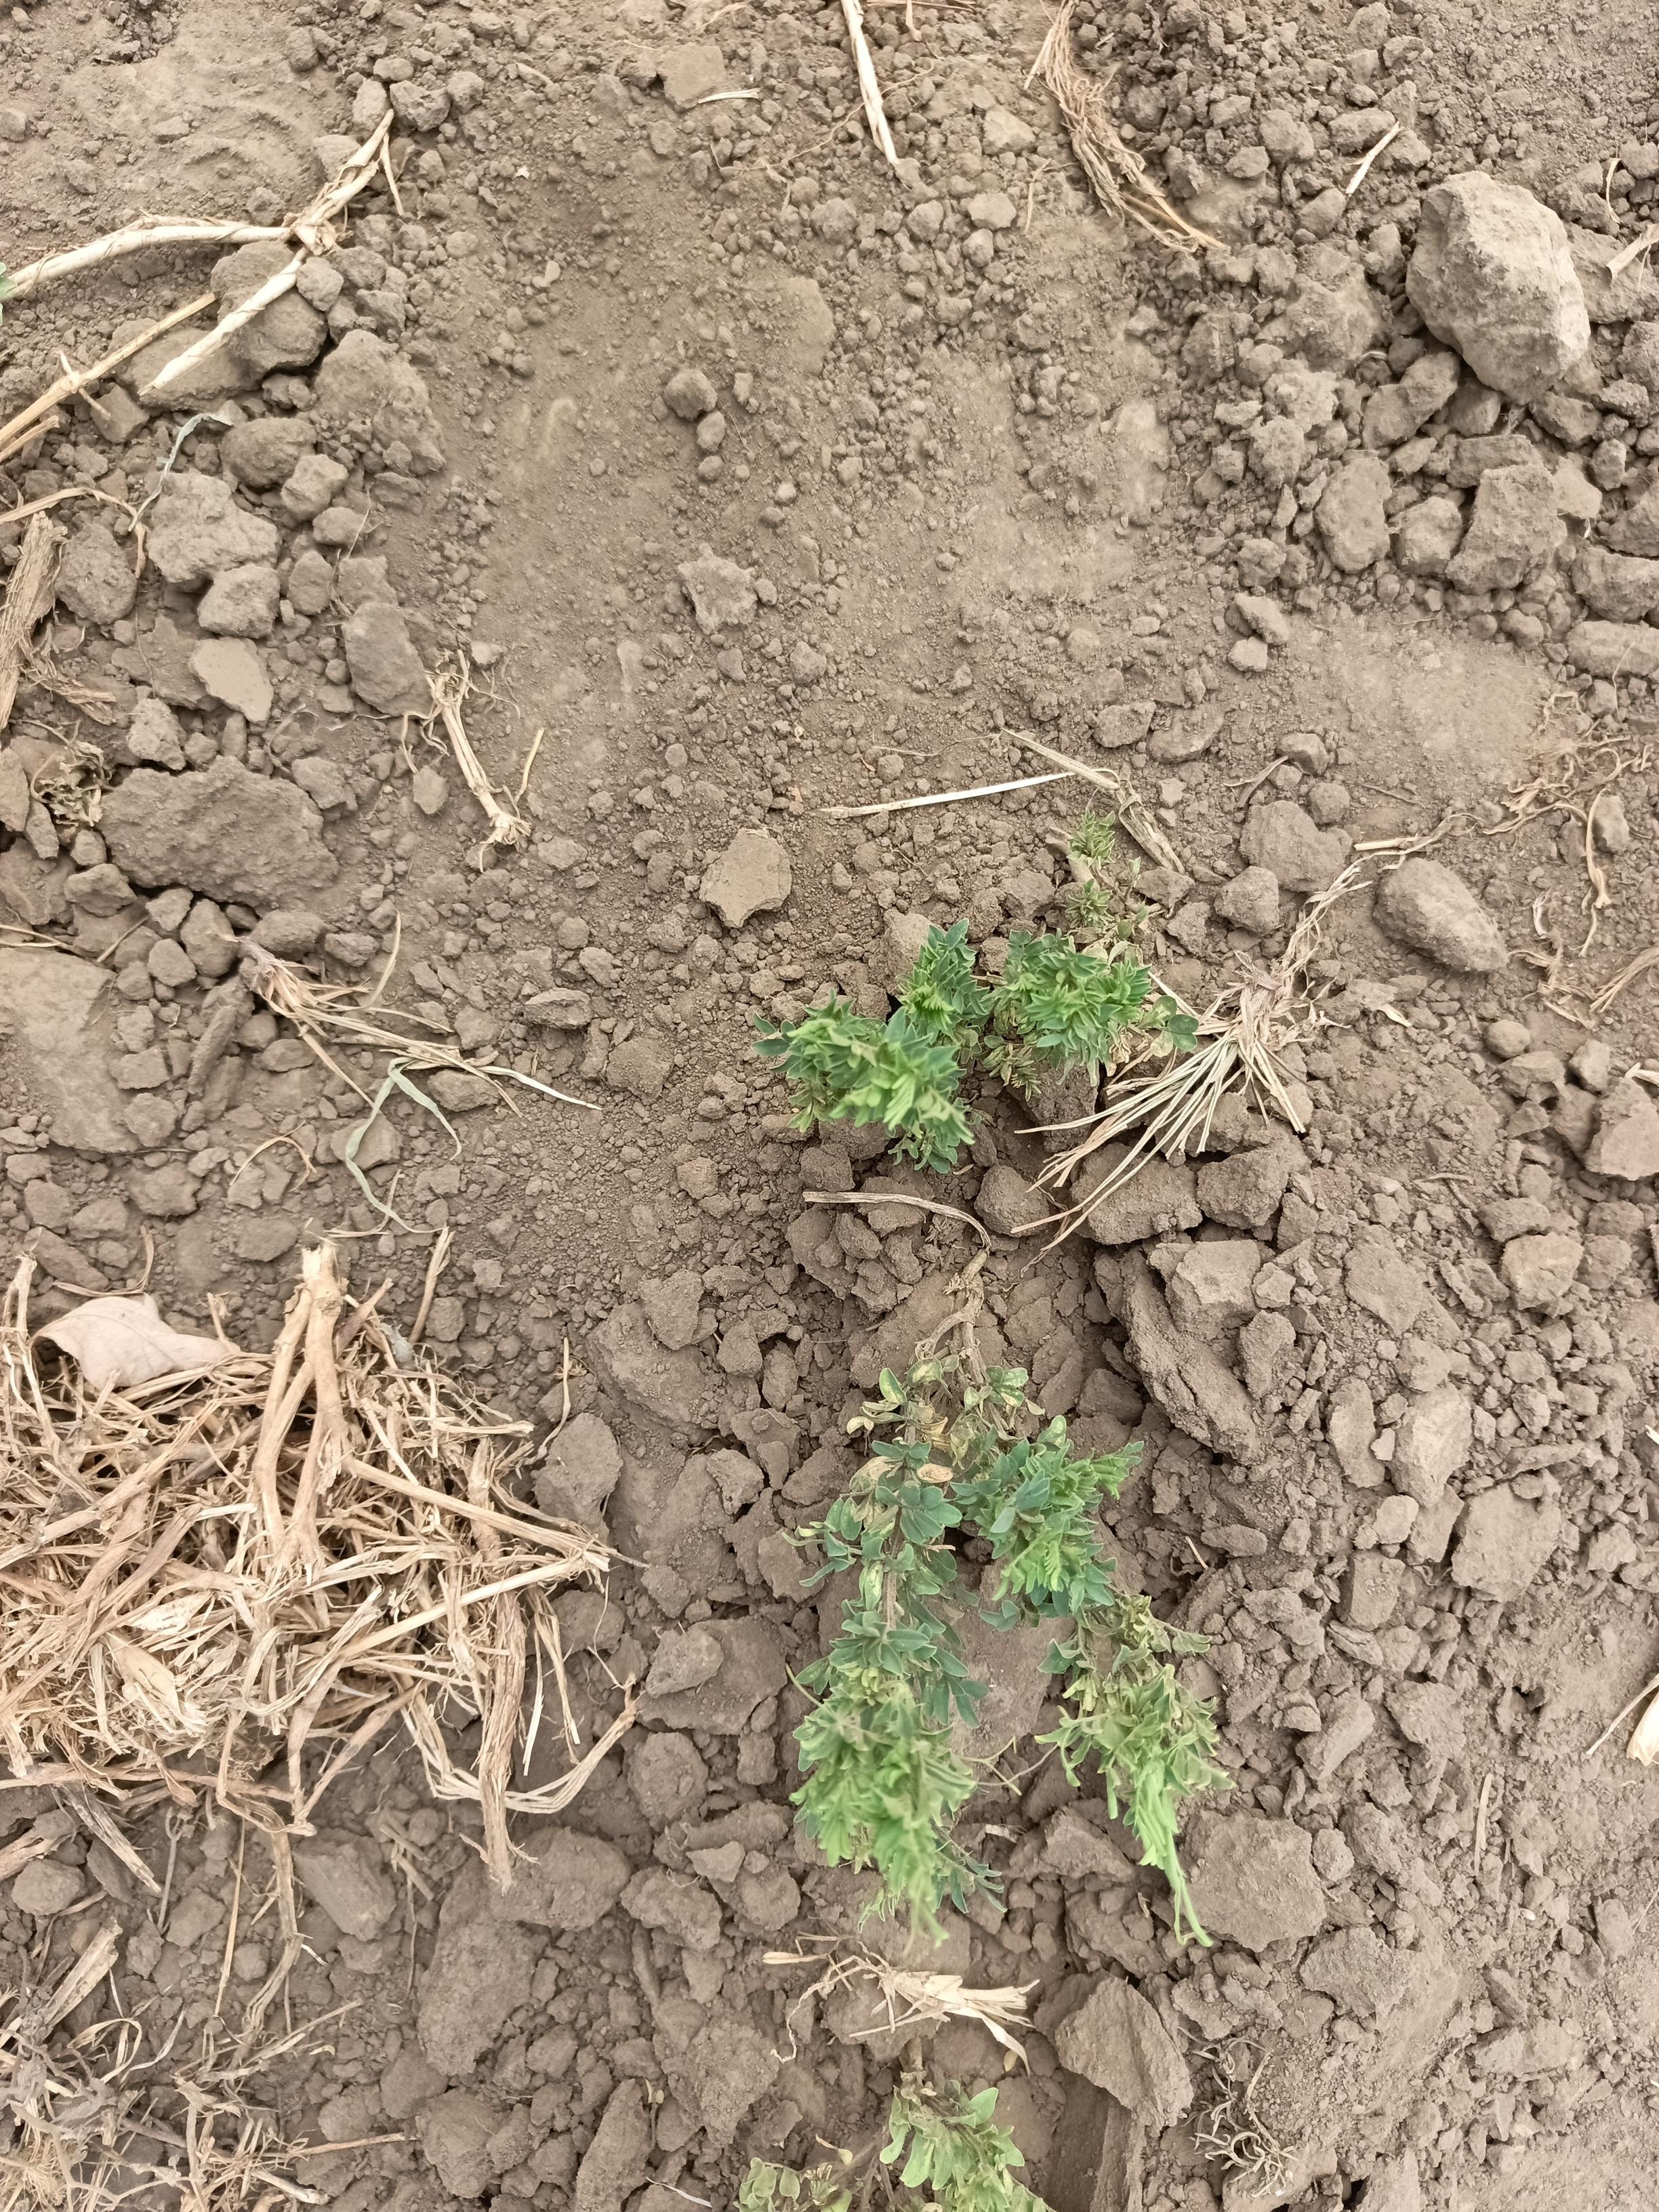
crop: lentil
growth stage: vegetative
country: Tanzania
